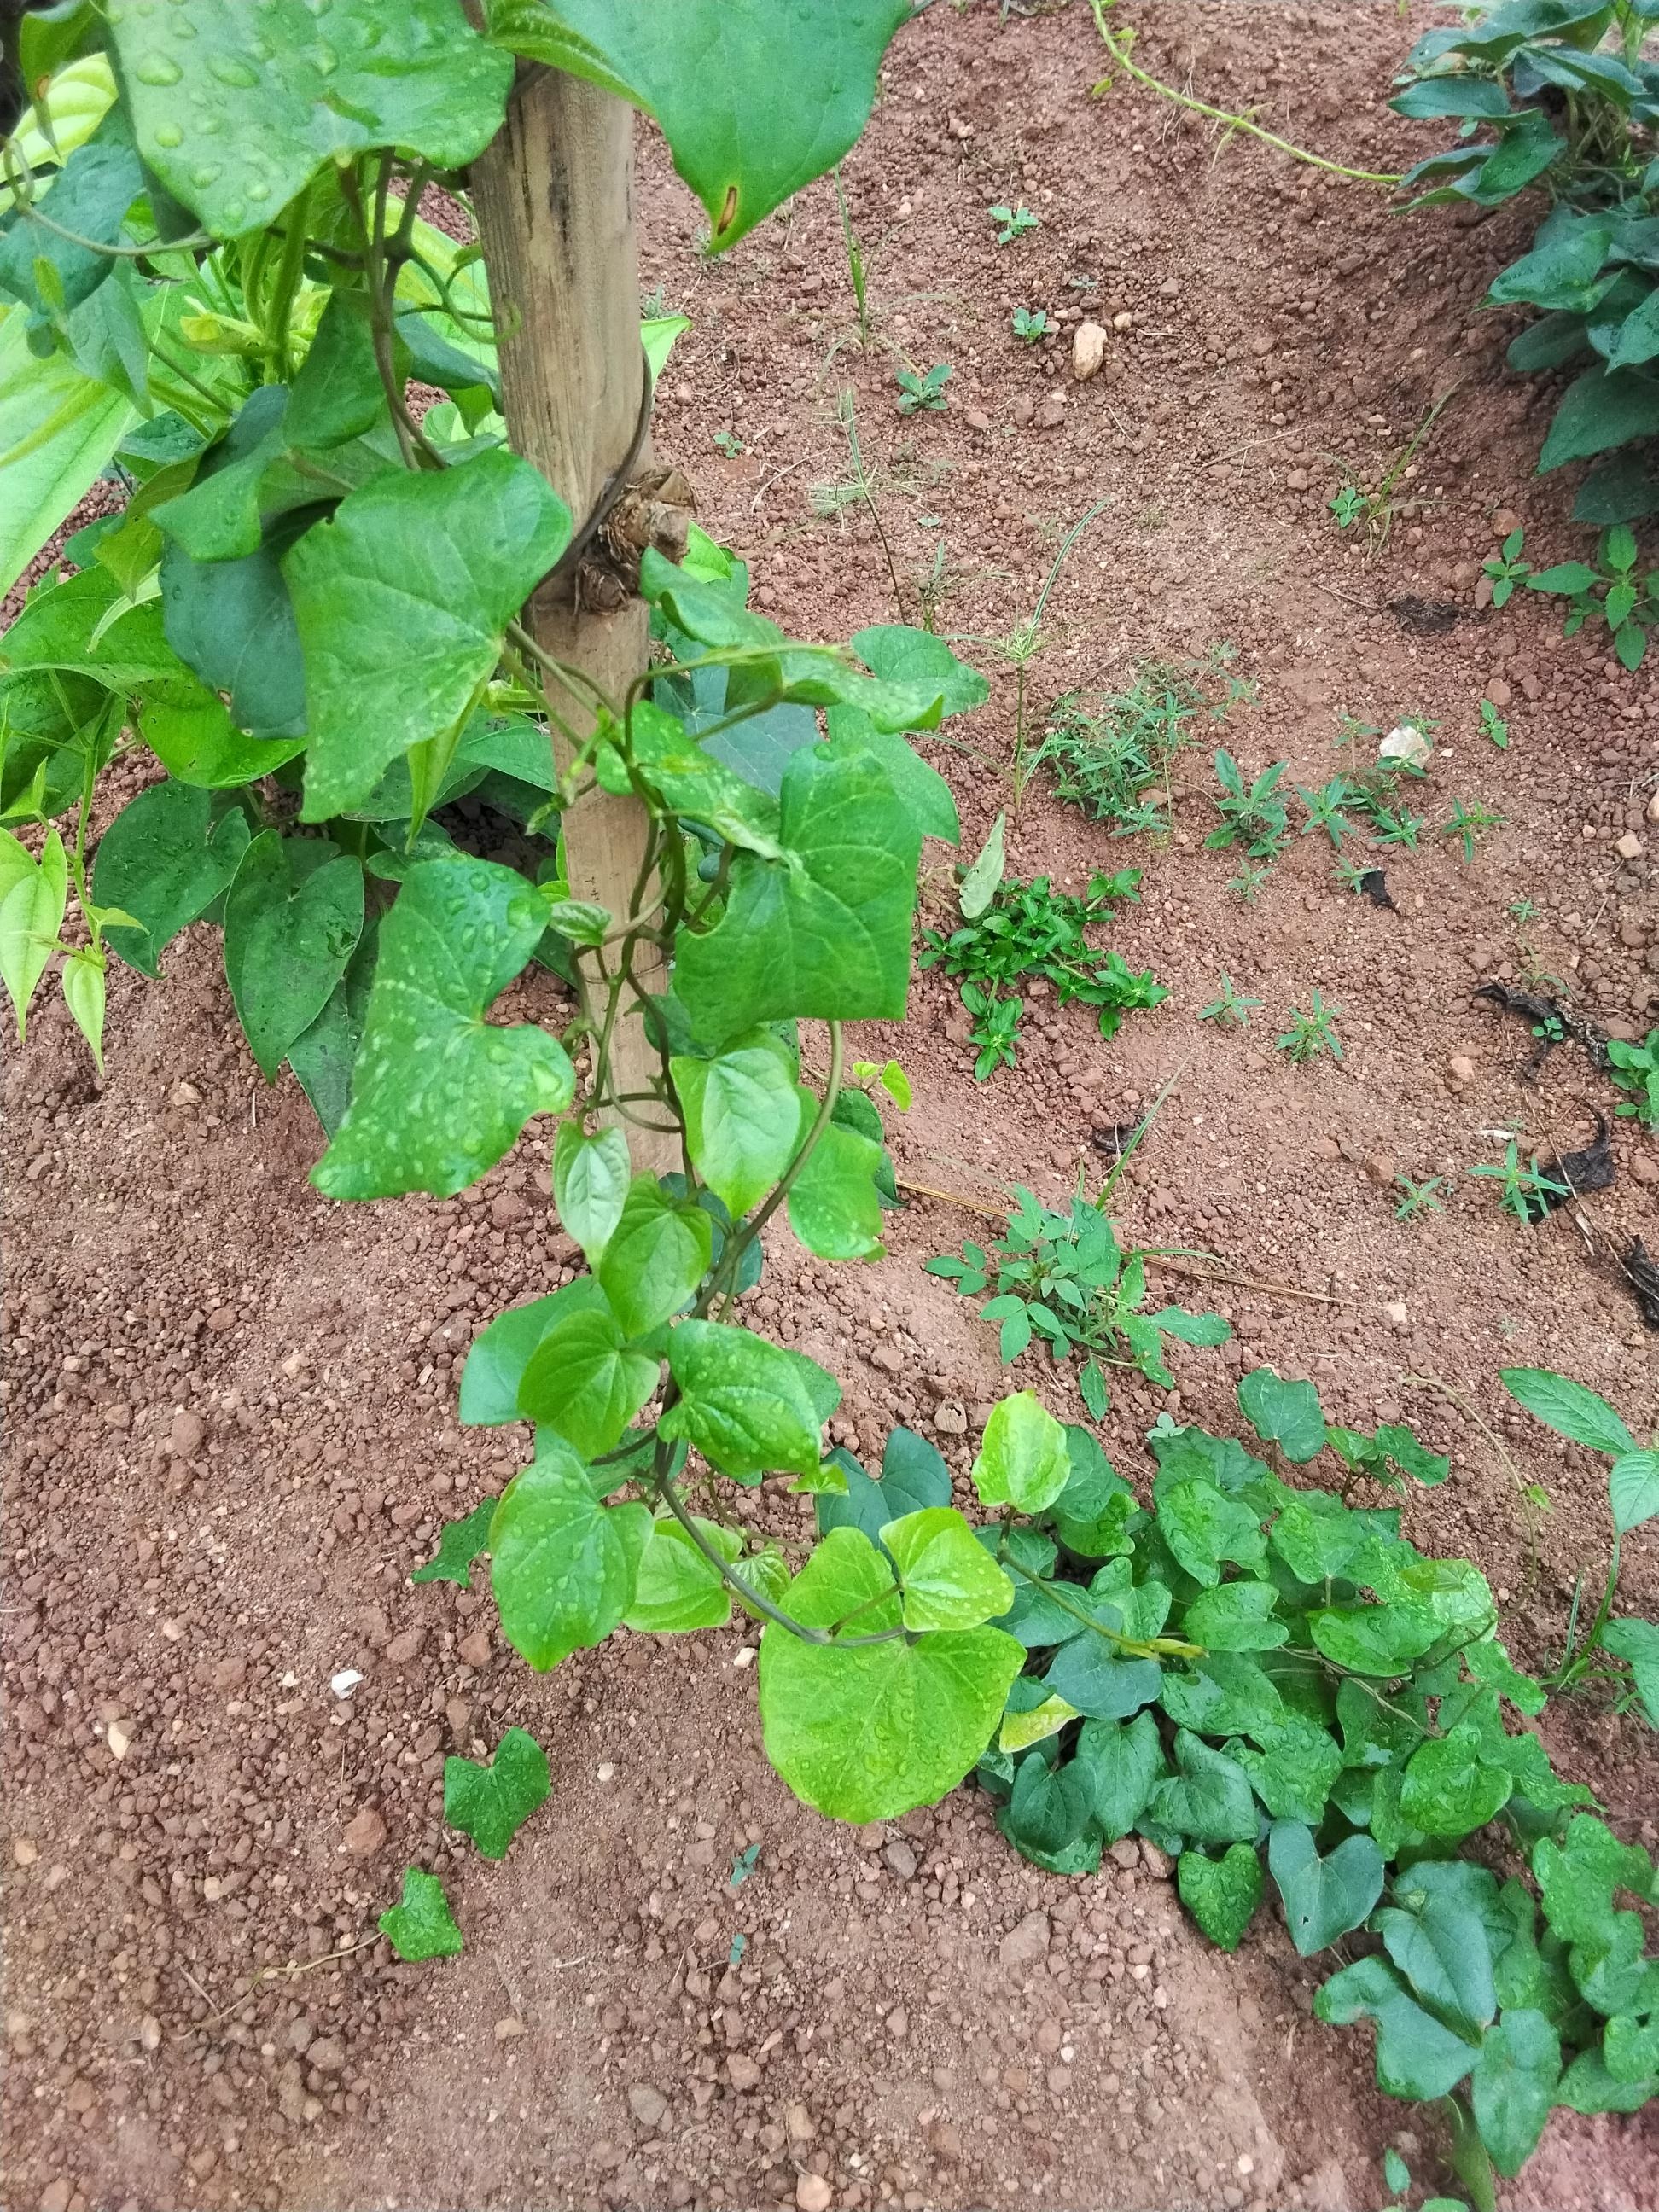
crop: yam
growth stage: vegetative
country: Nigeria
